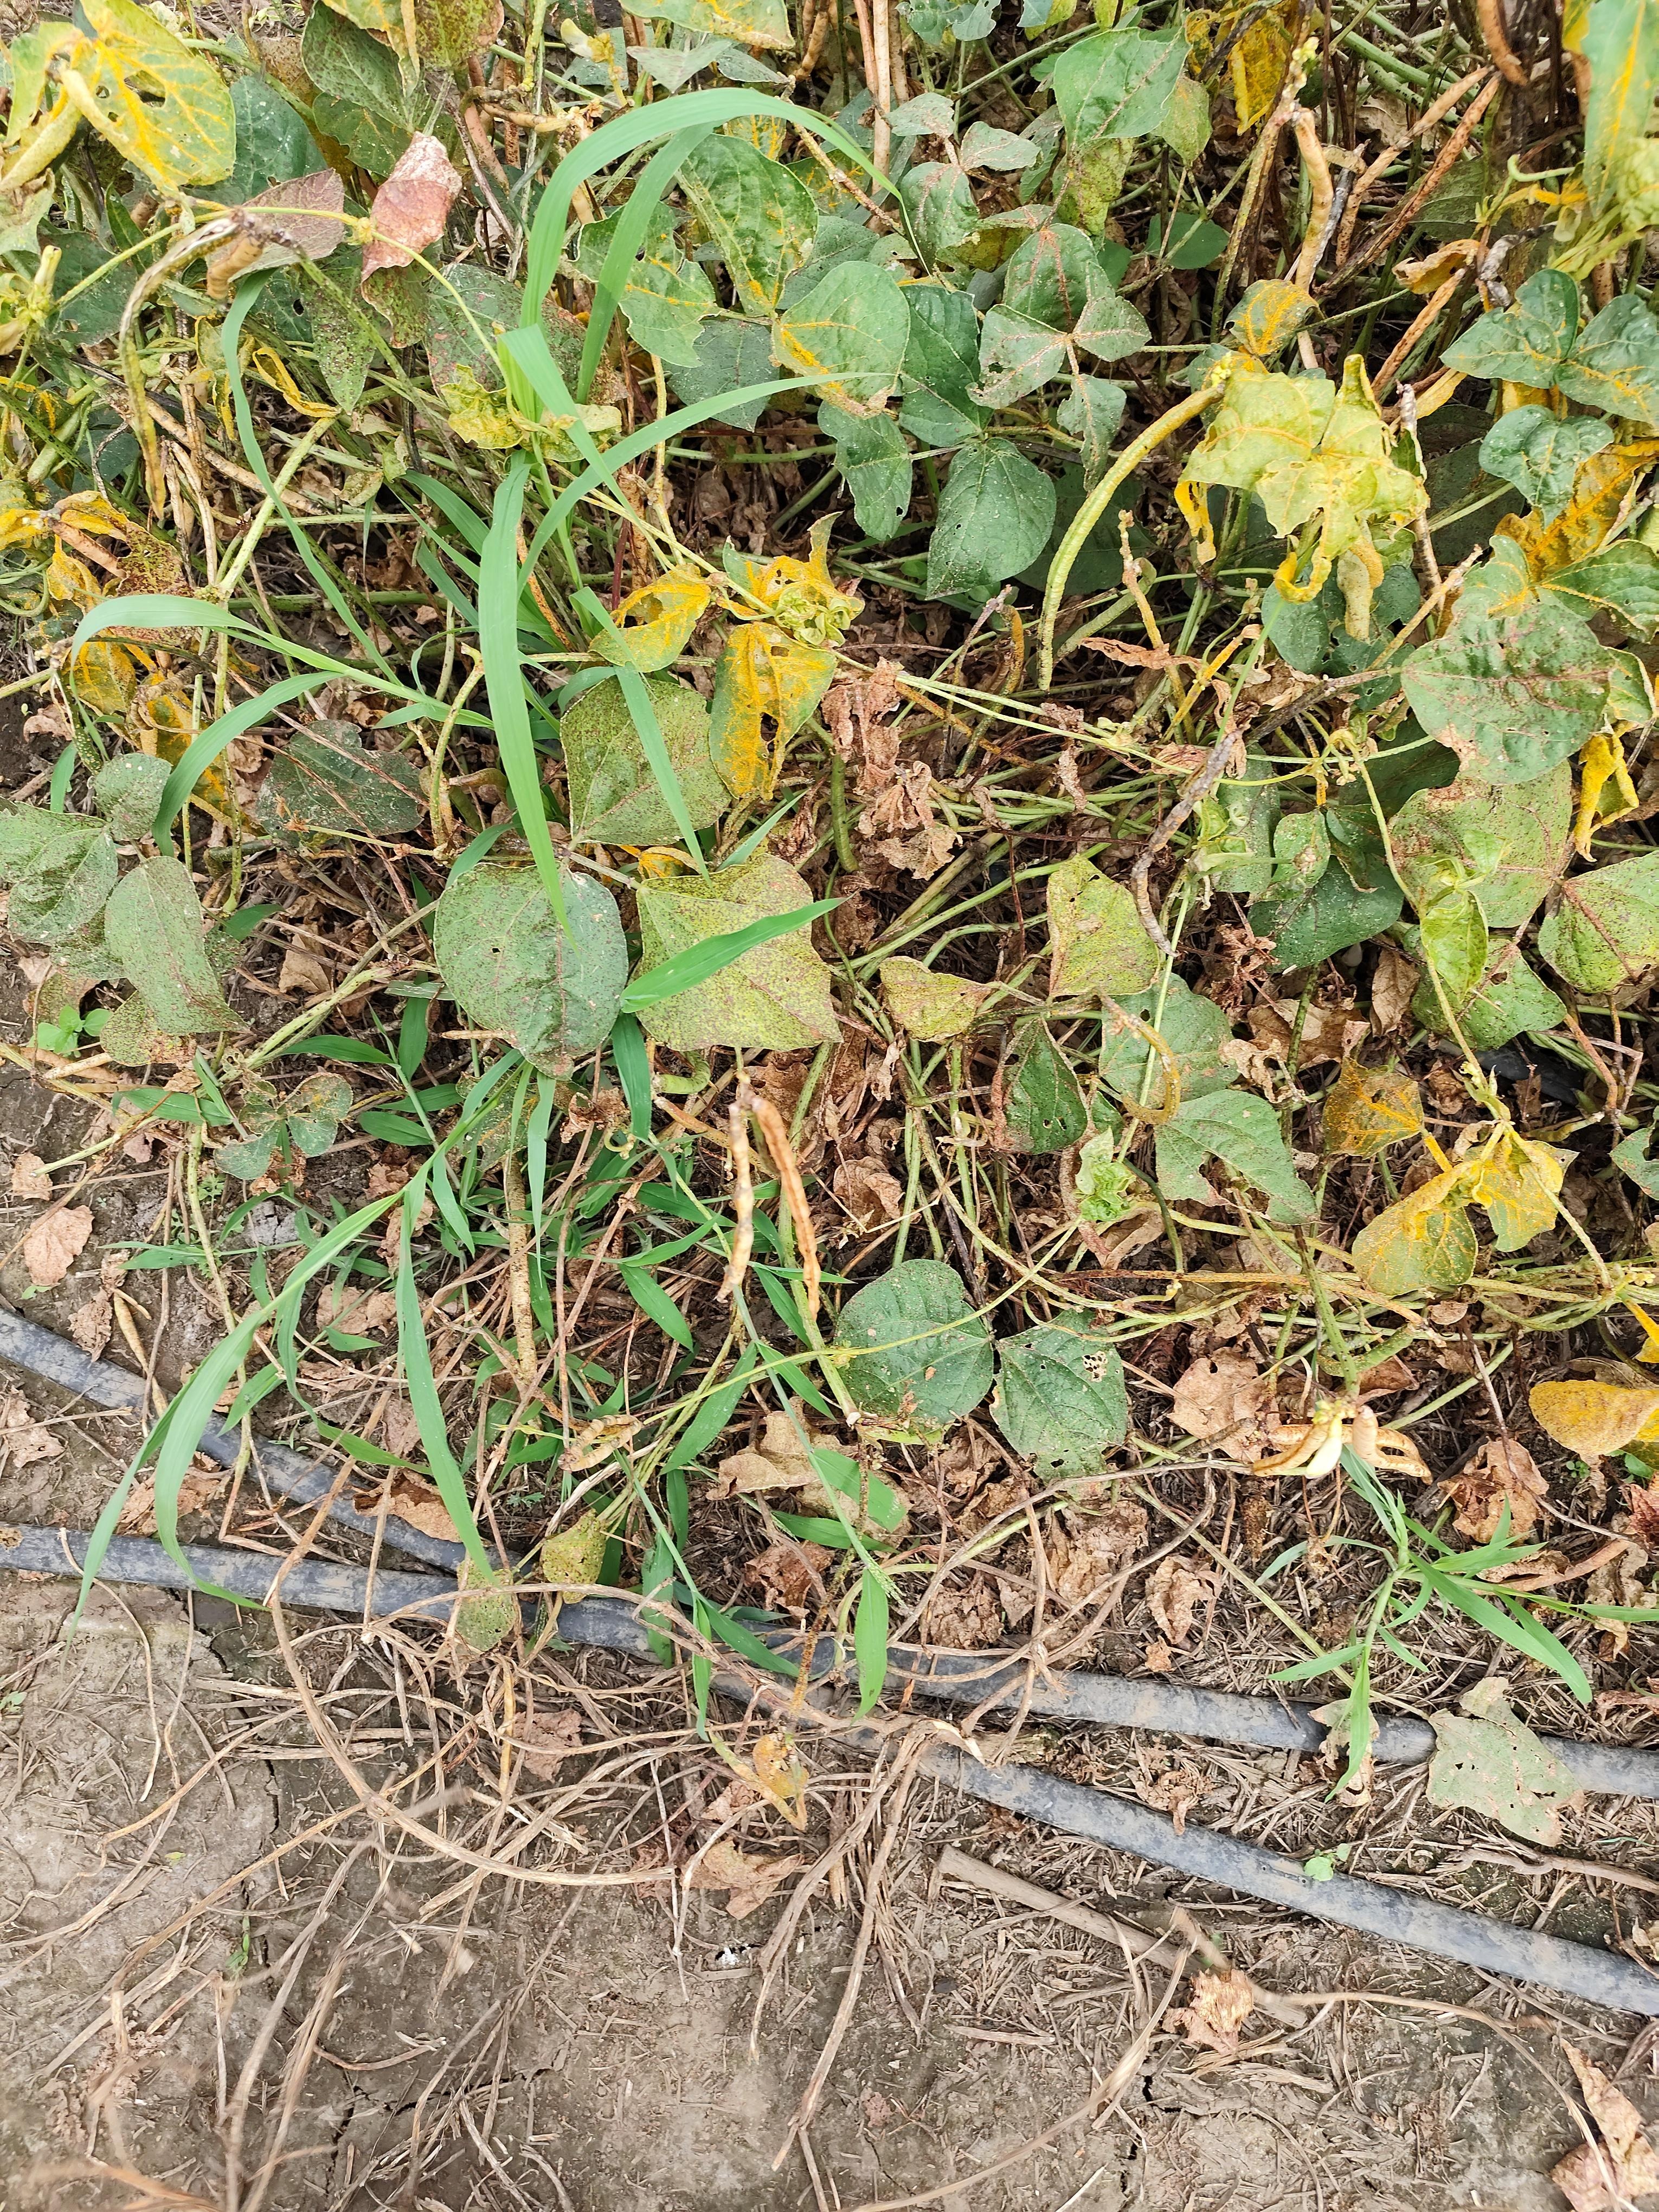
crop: cowpea
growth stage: development pod
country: Tanzania
